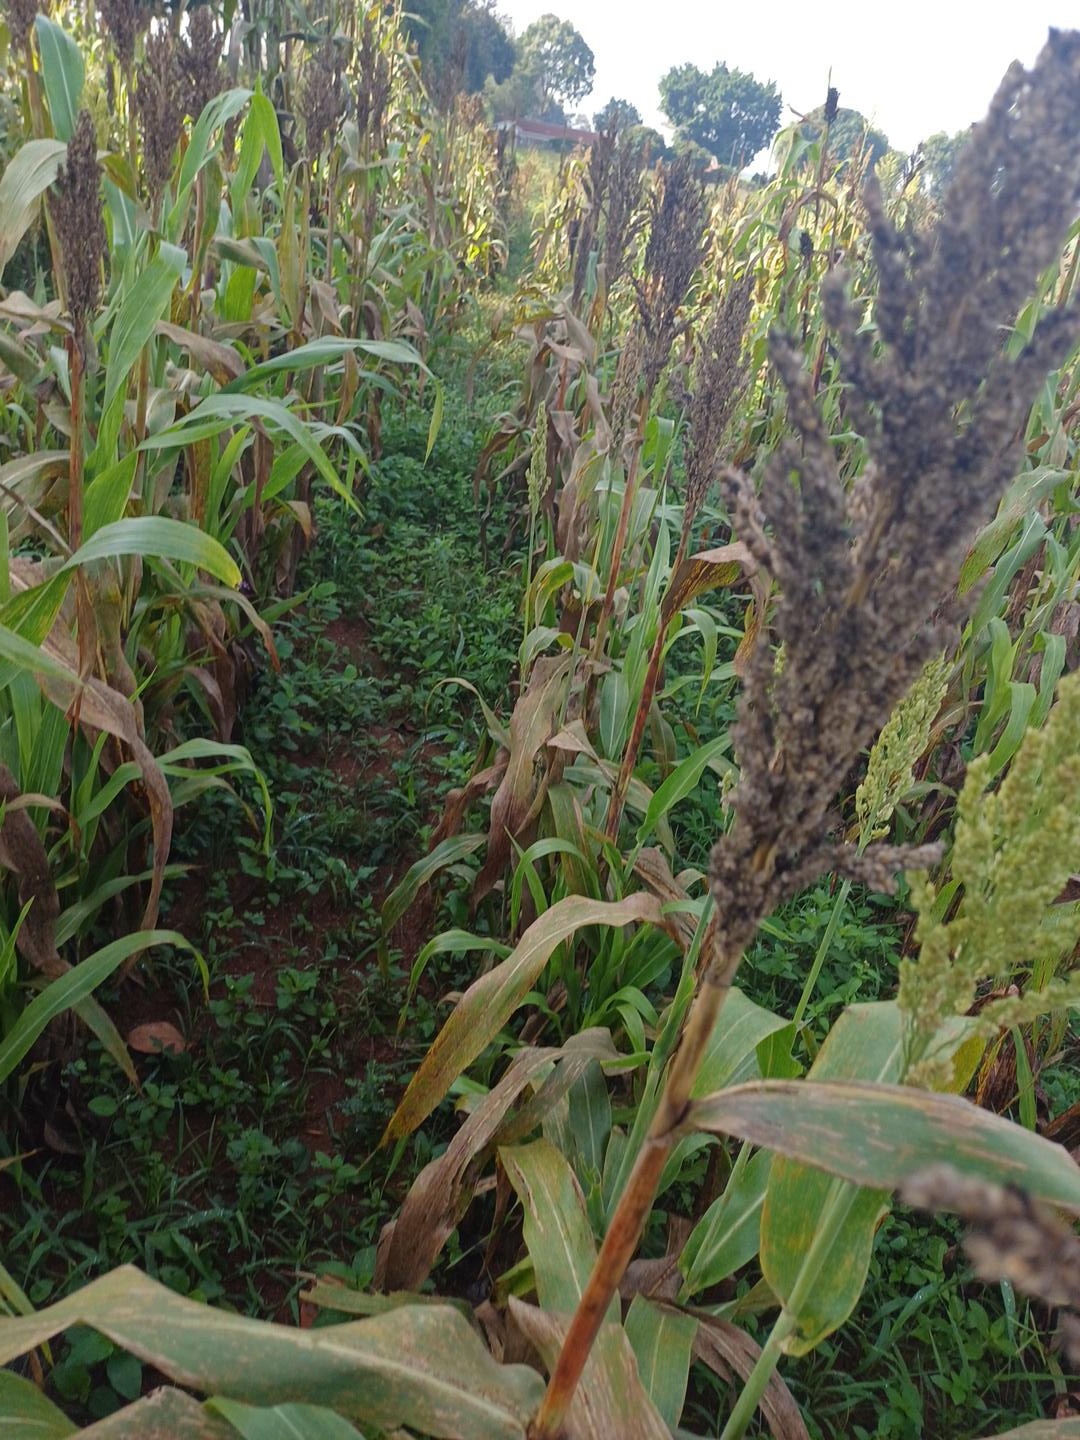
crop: sorghum
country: Kenya
